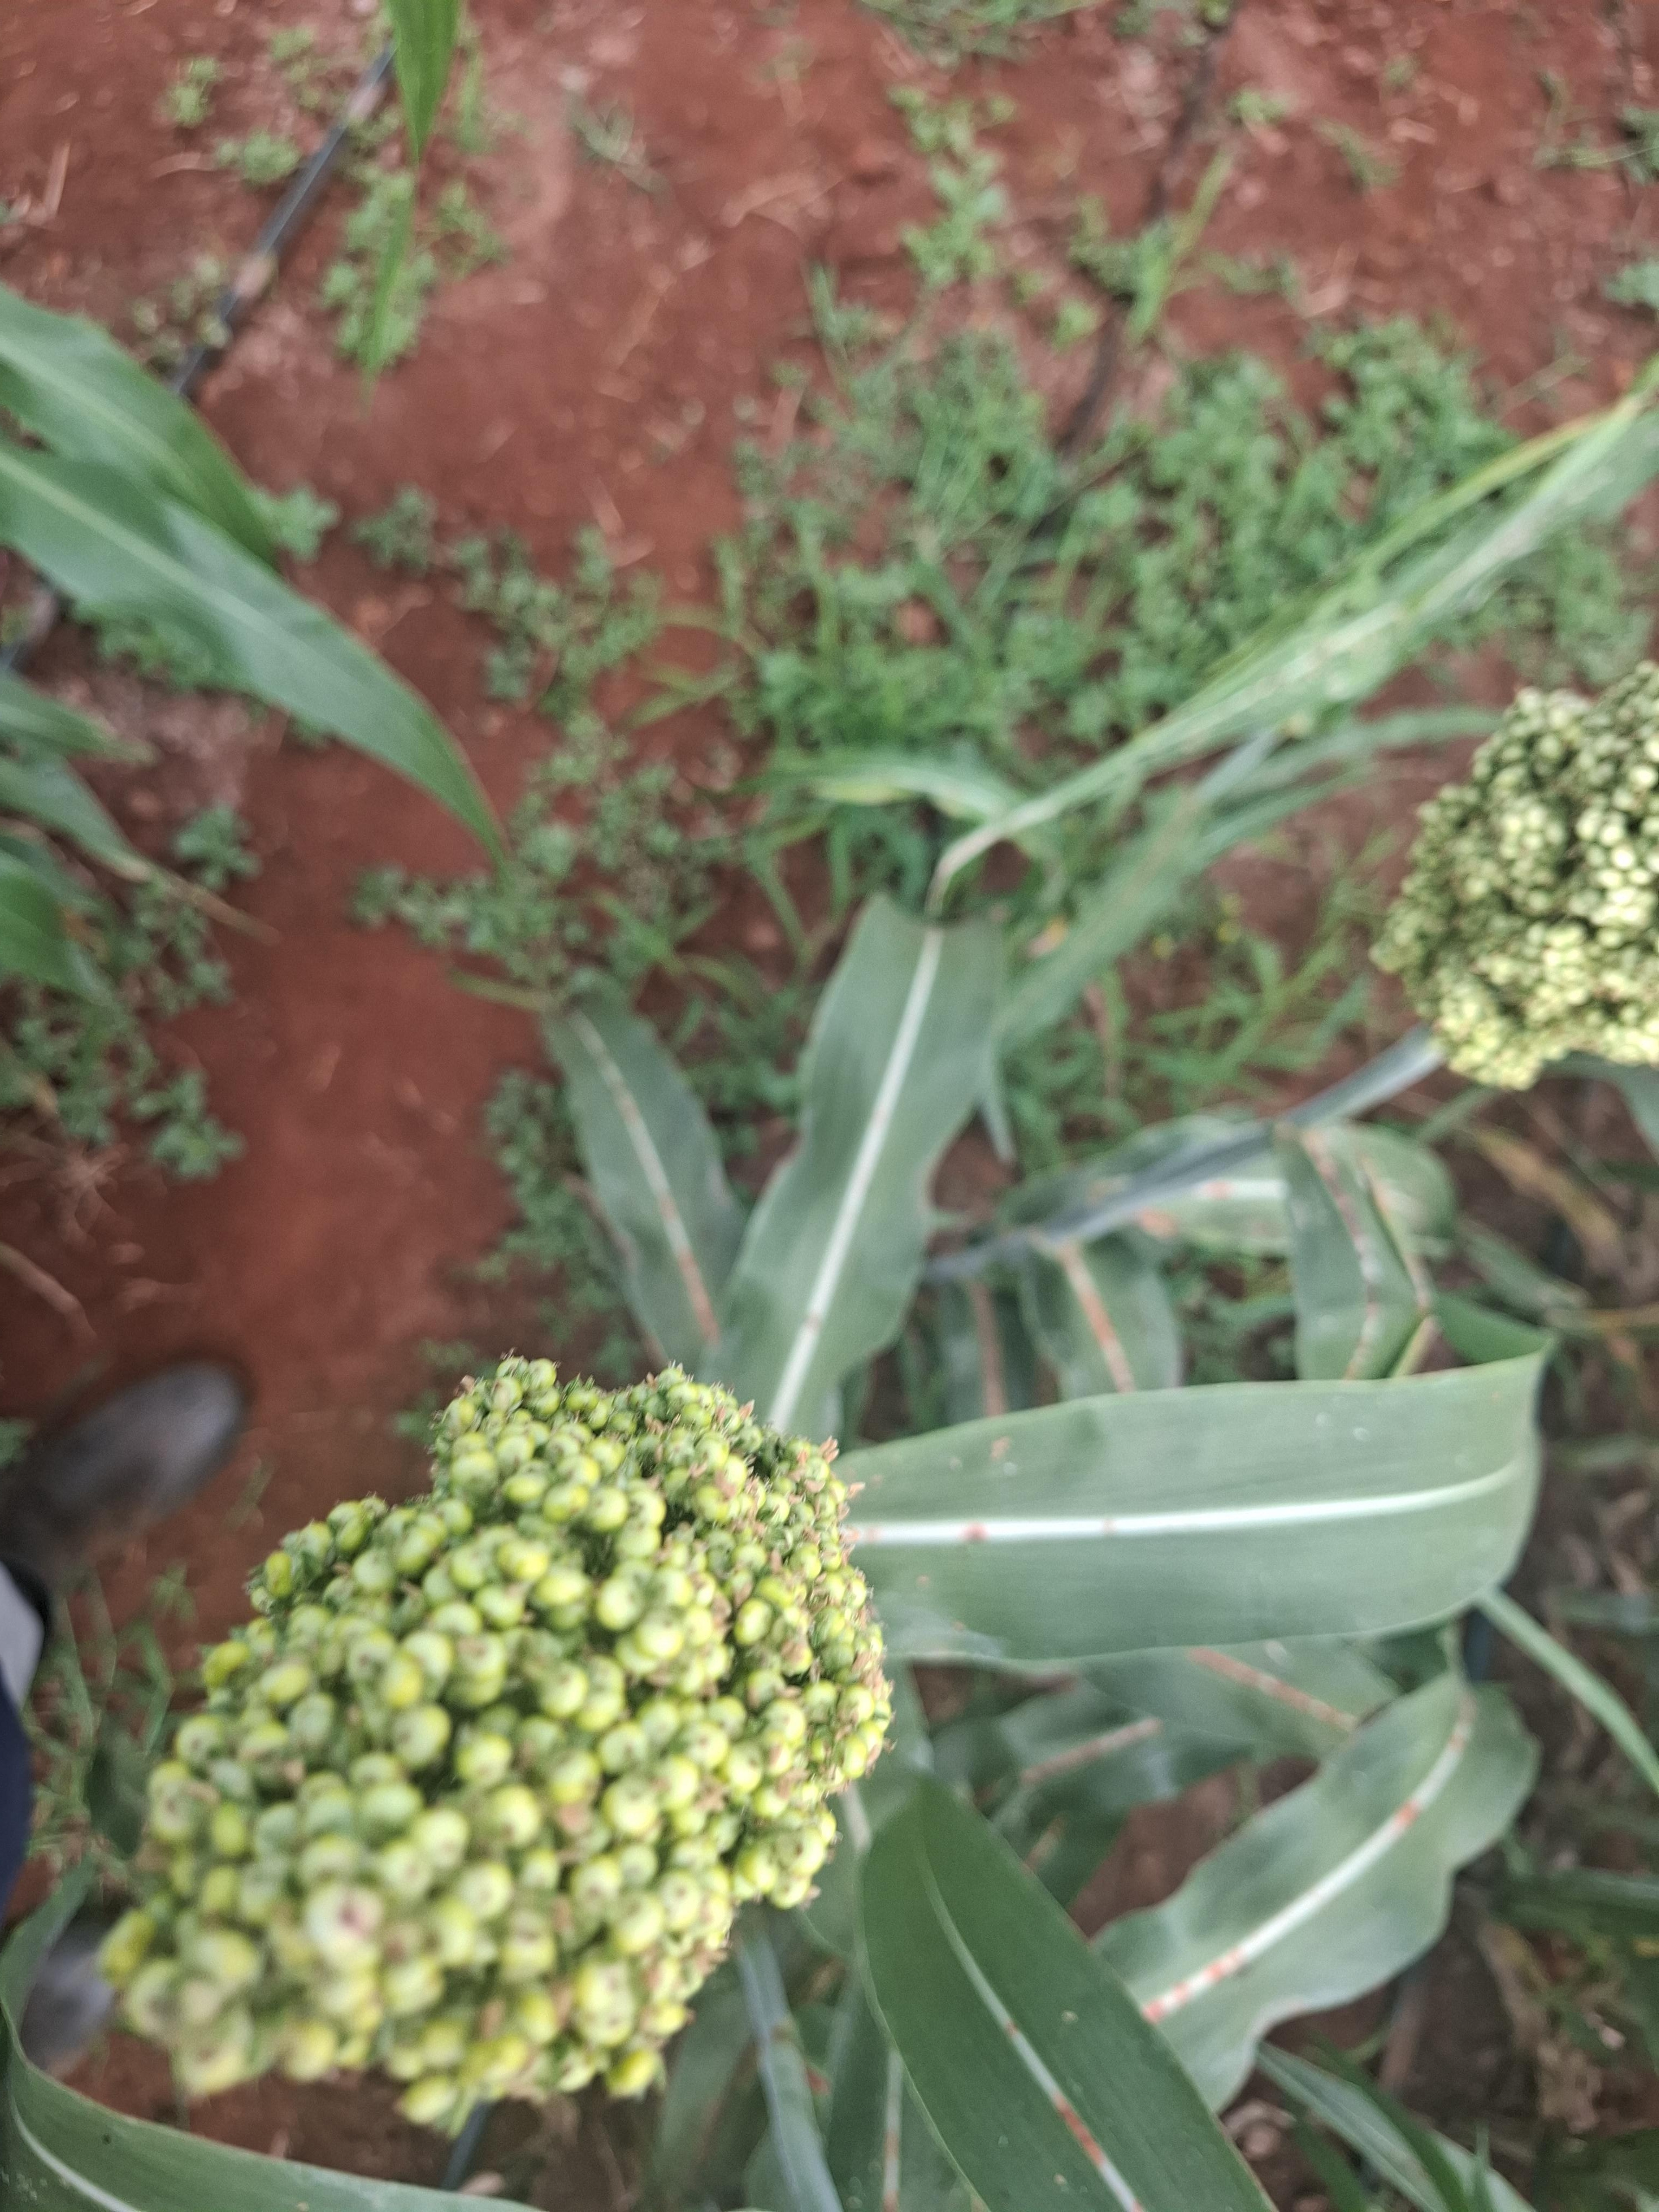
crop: sorghum
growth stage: filling grain
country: Kenya
